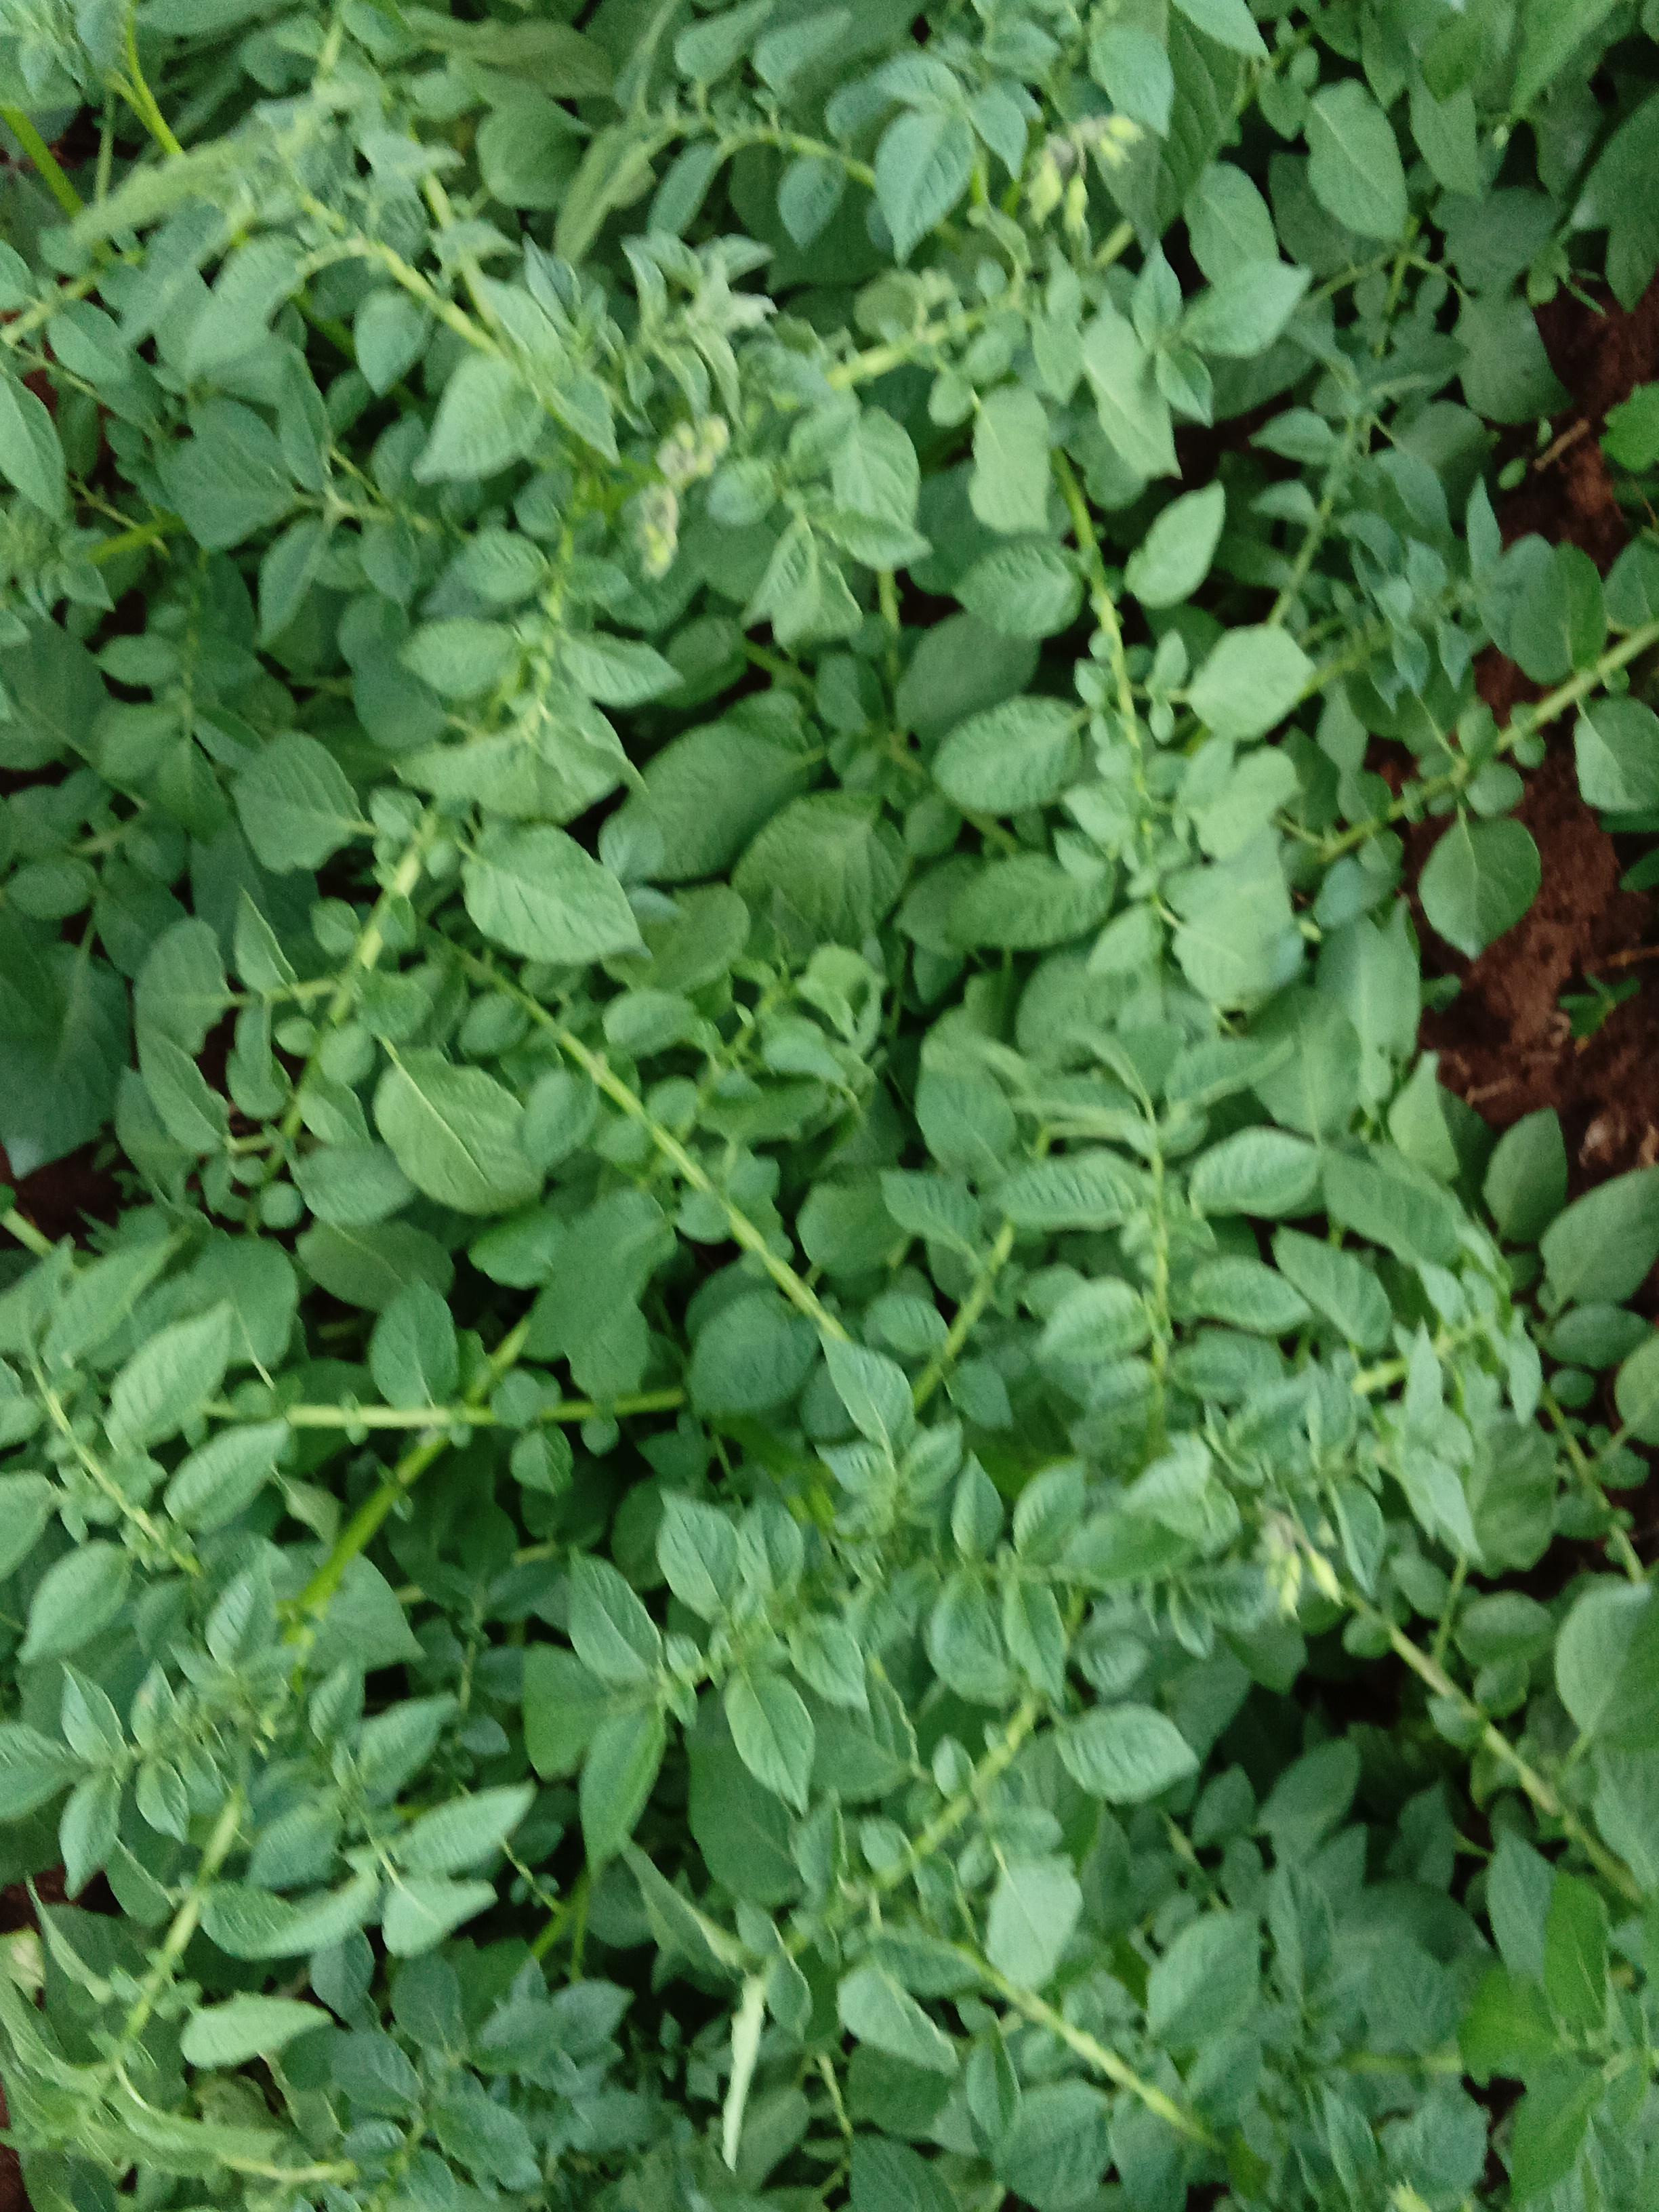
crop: potato
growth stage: vegetative
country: Kenya
